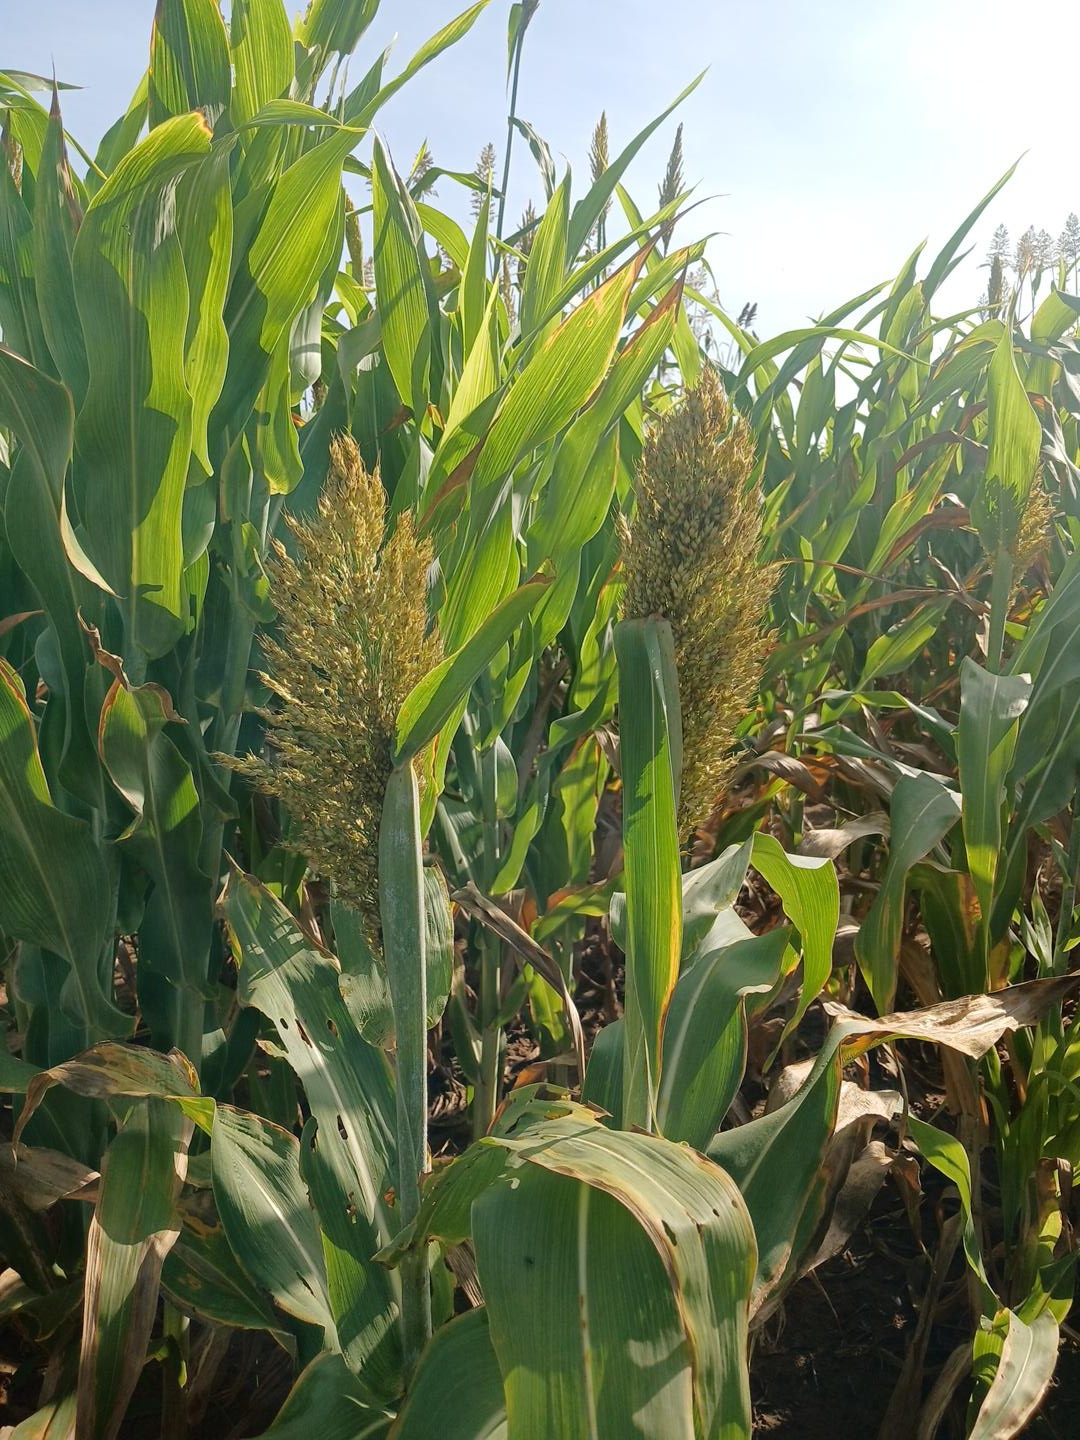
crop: sorghum
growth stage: filling grain
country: Senegal
